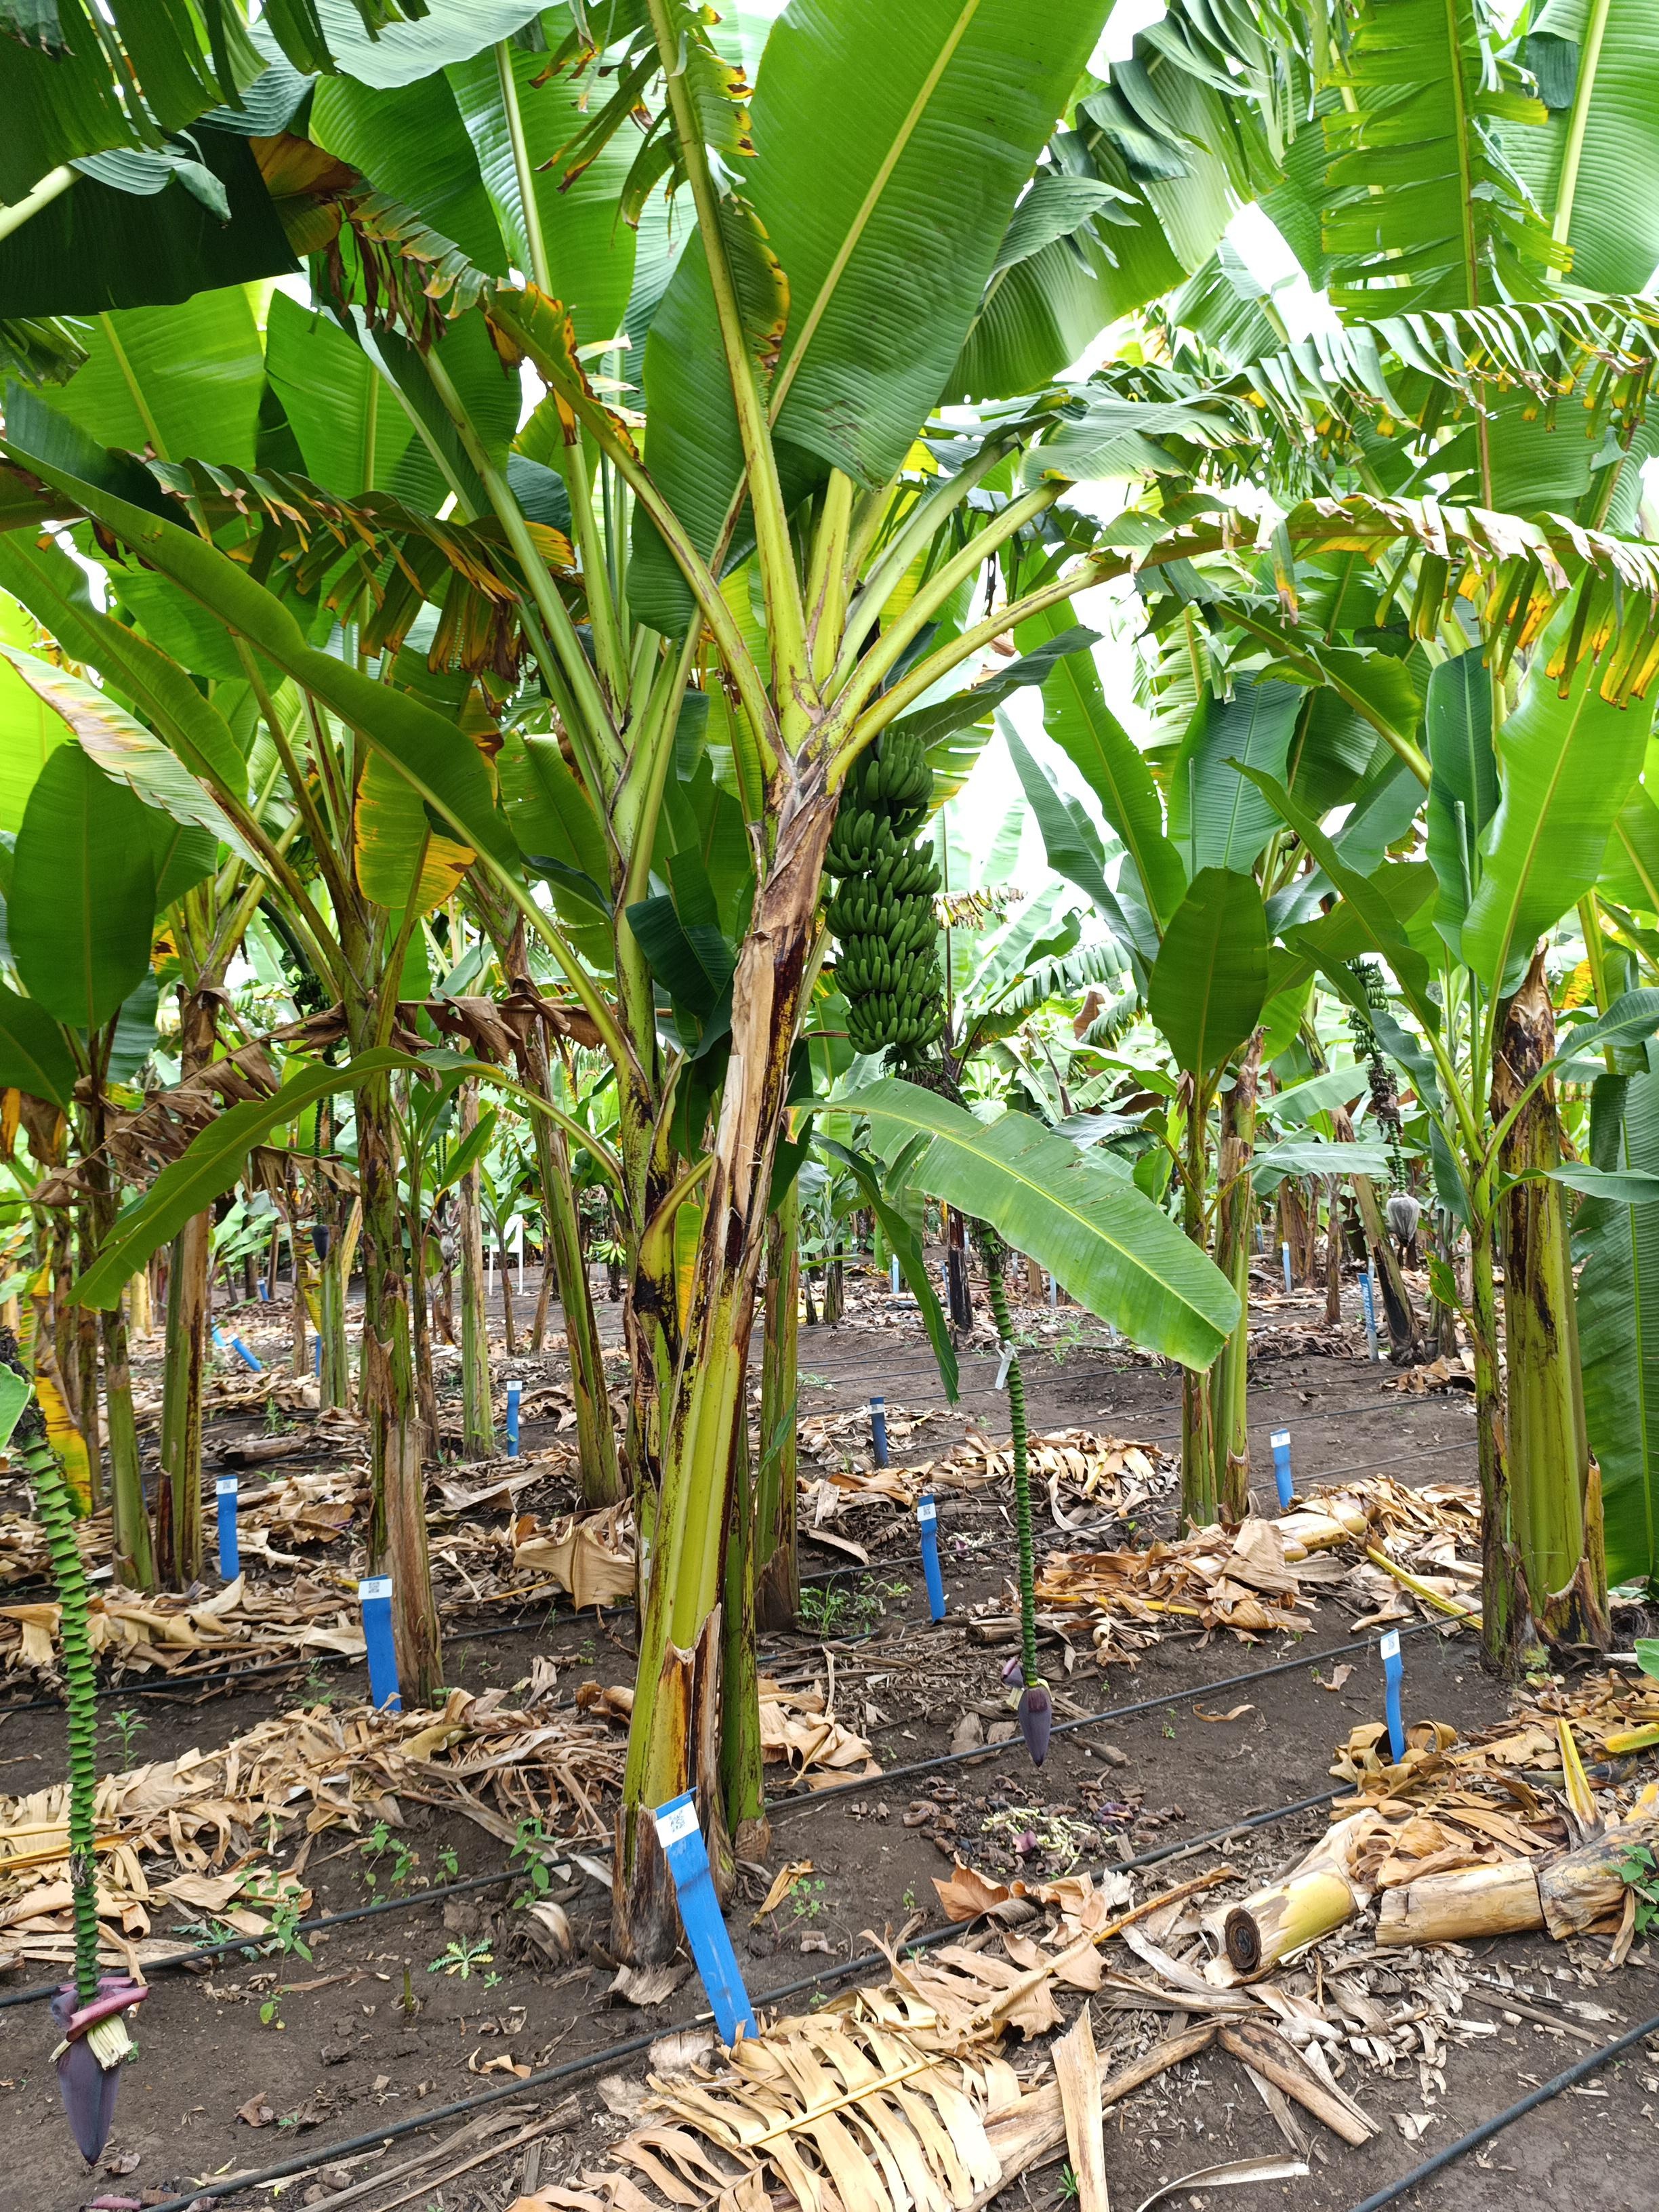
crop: banana
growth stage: development fruit
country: Tanzania
